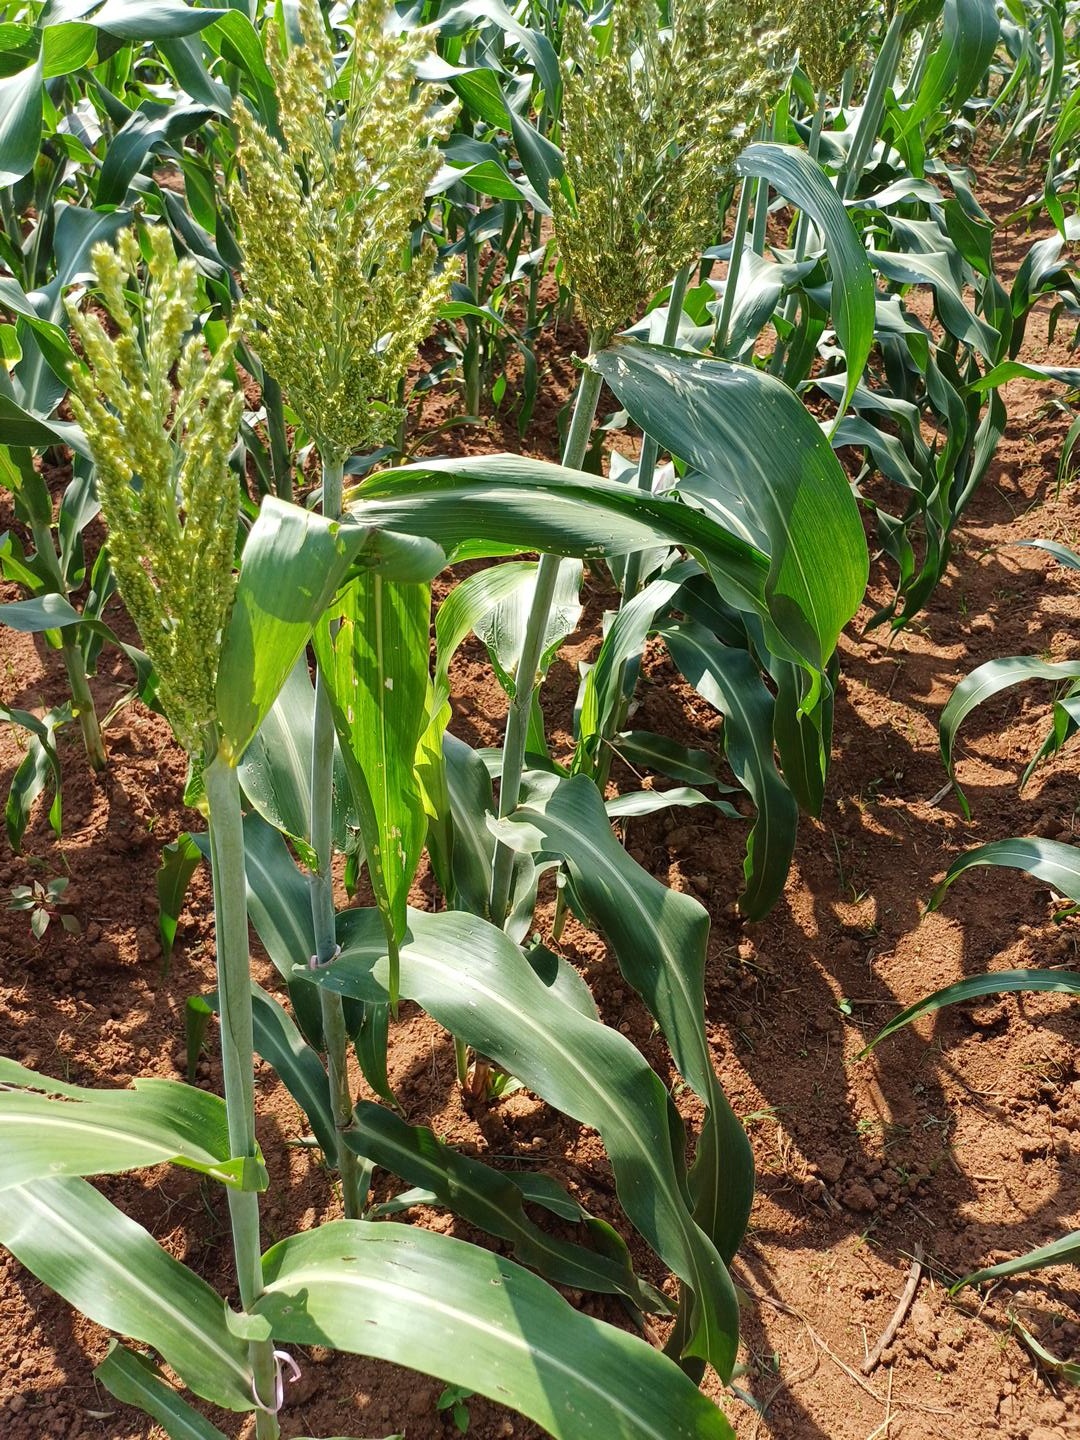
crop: sorghum
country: Kenya
